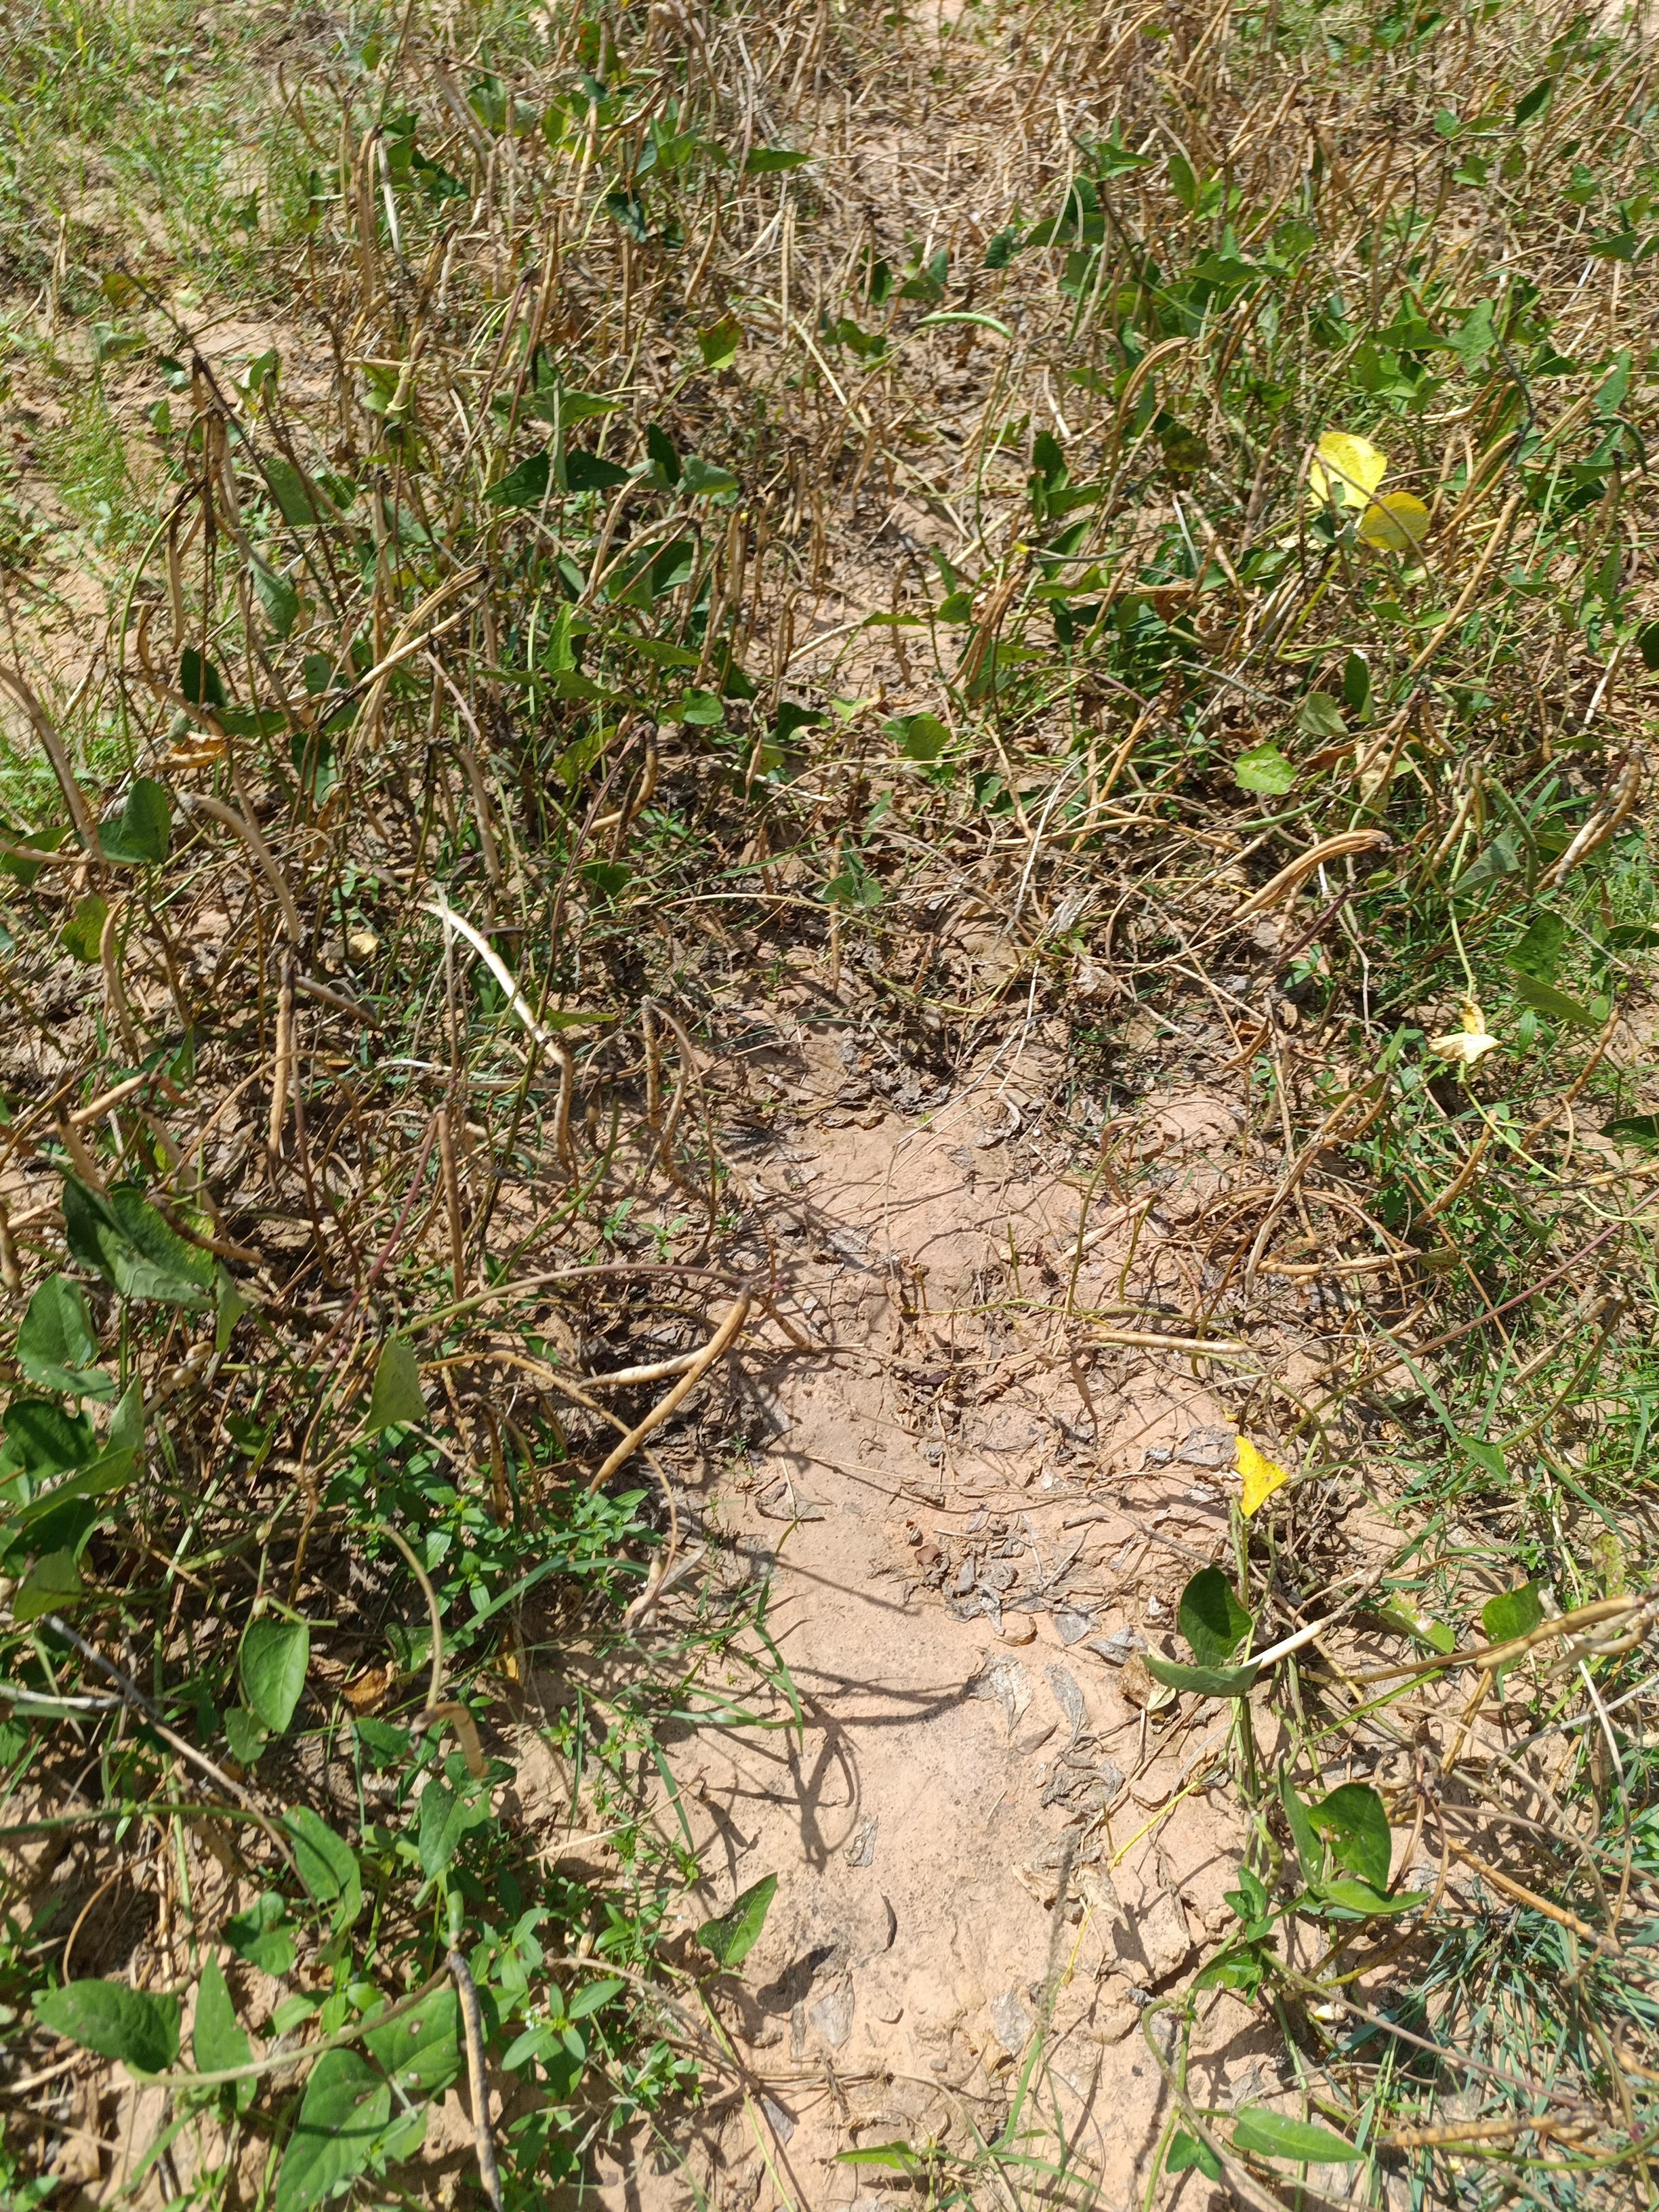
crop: cowpea
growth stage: maturity
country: Nigeria
